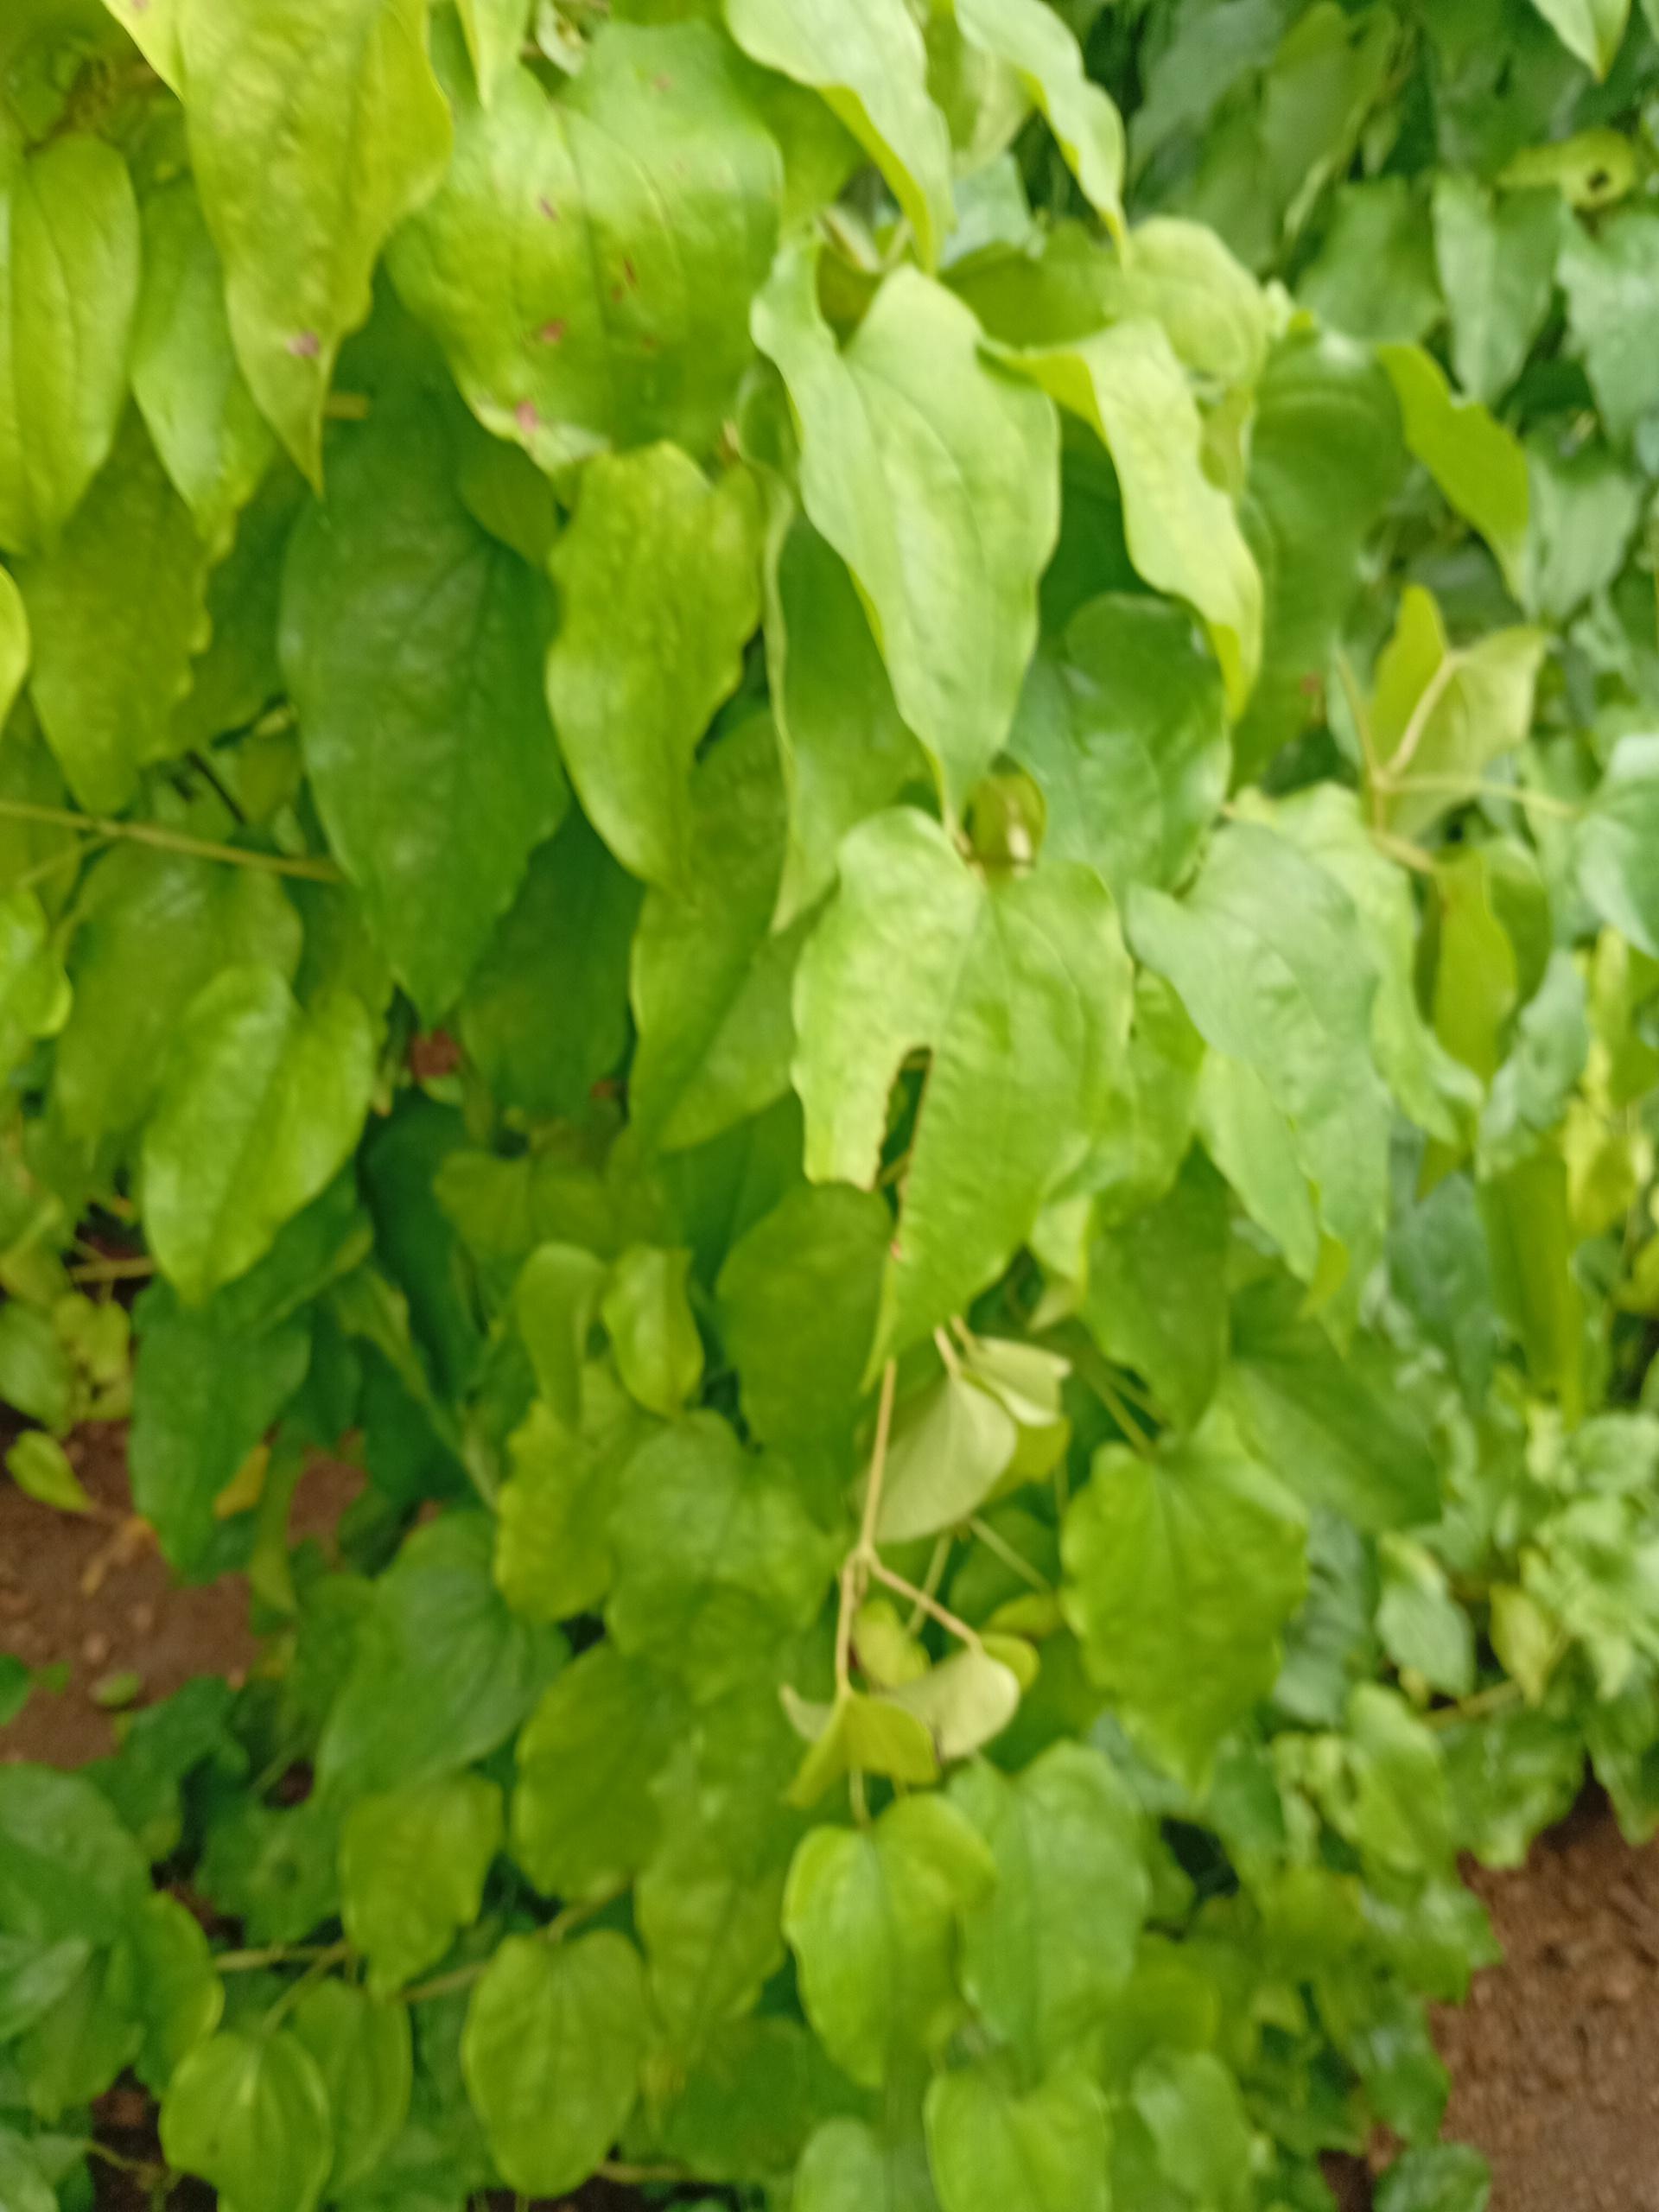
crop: yam
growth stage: vegetative
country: Nigeria
